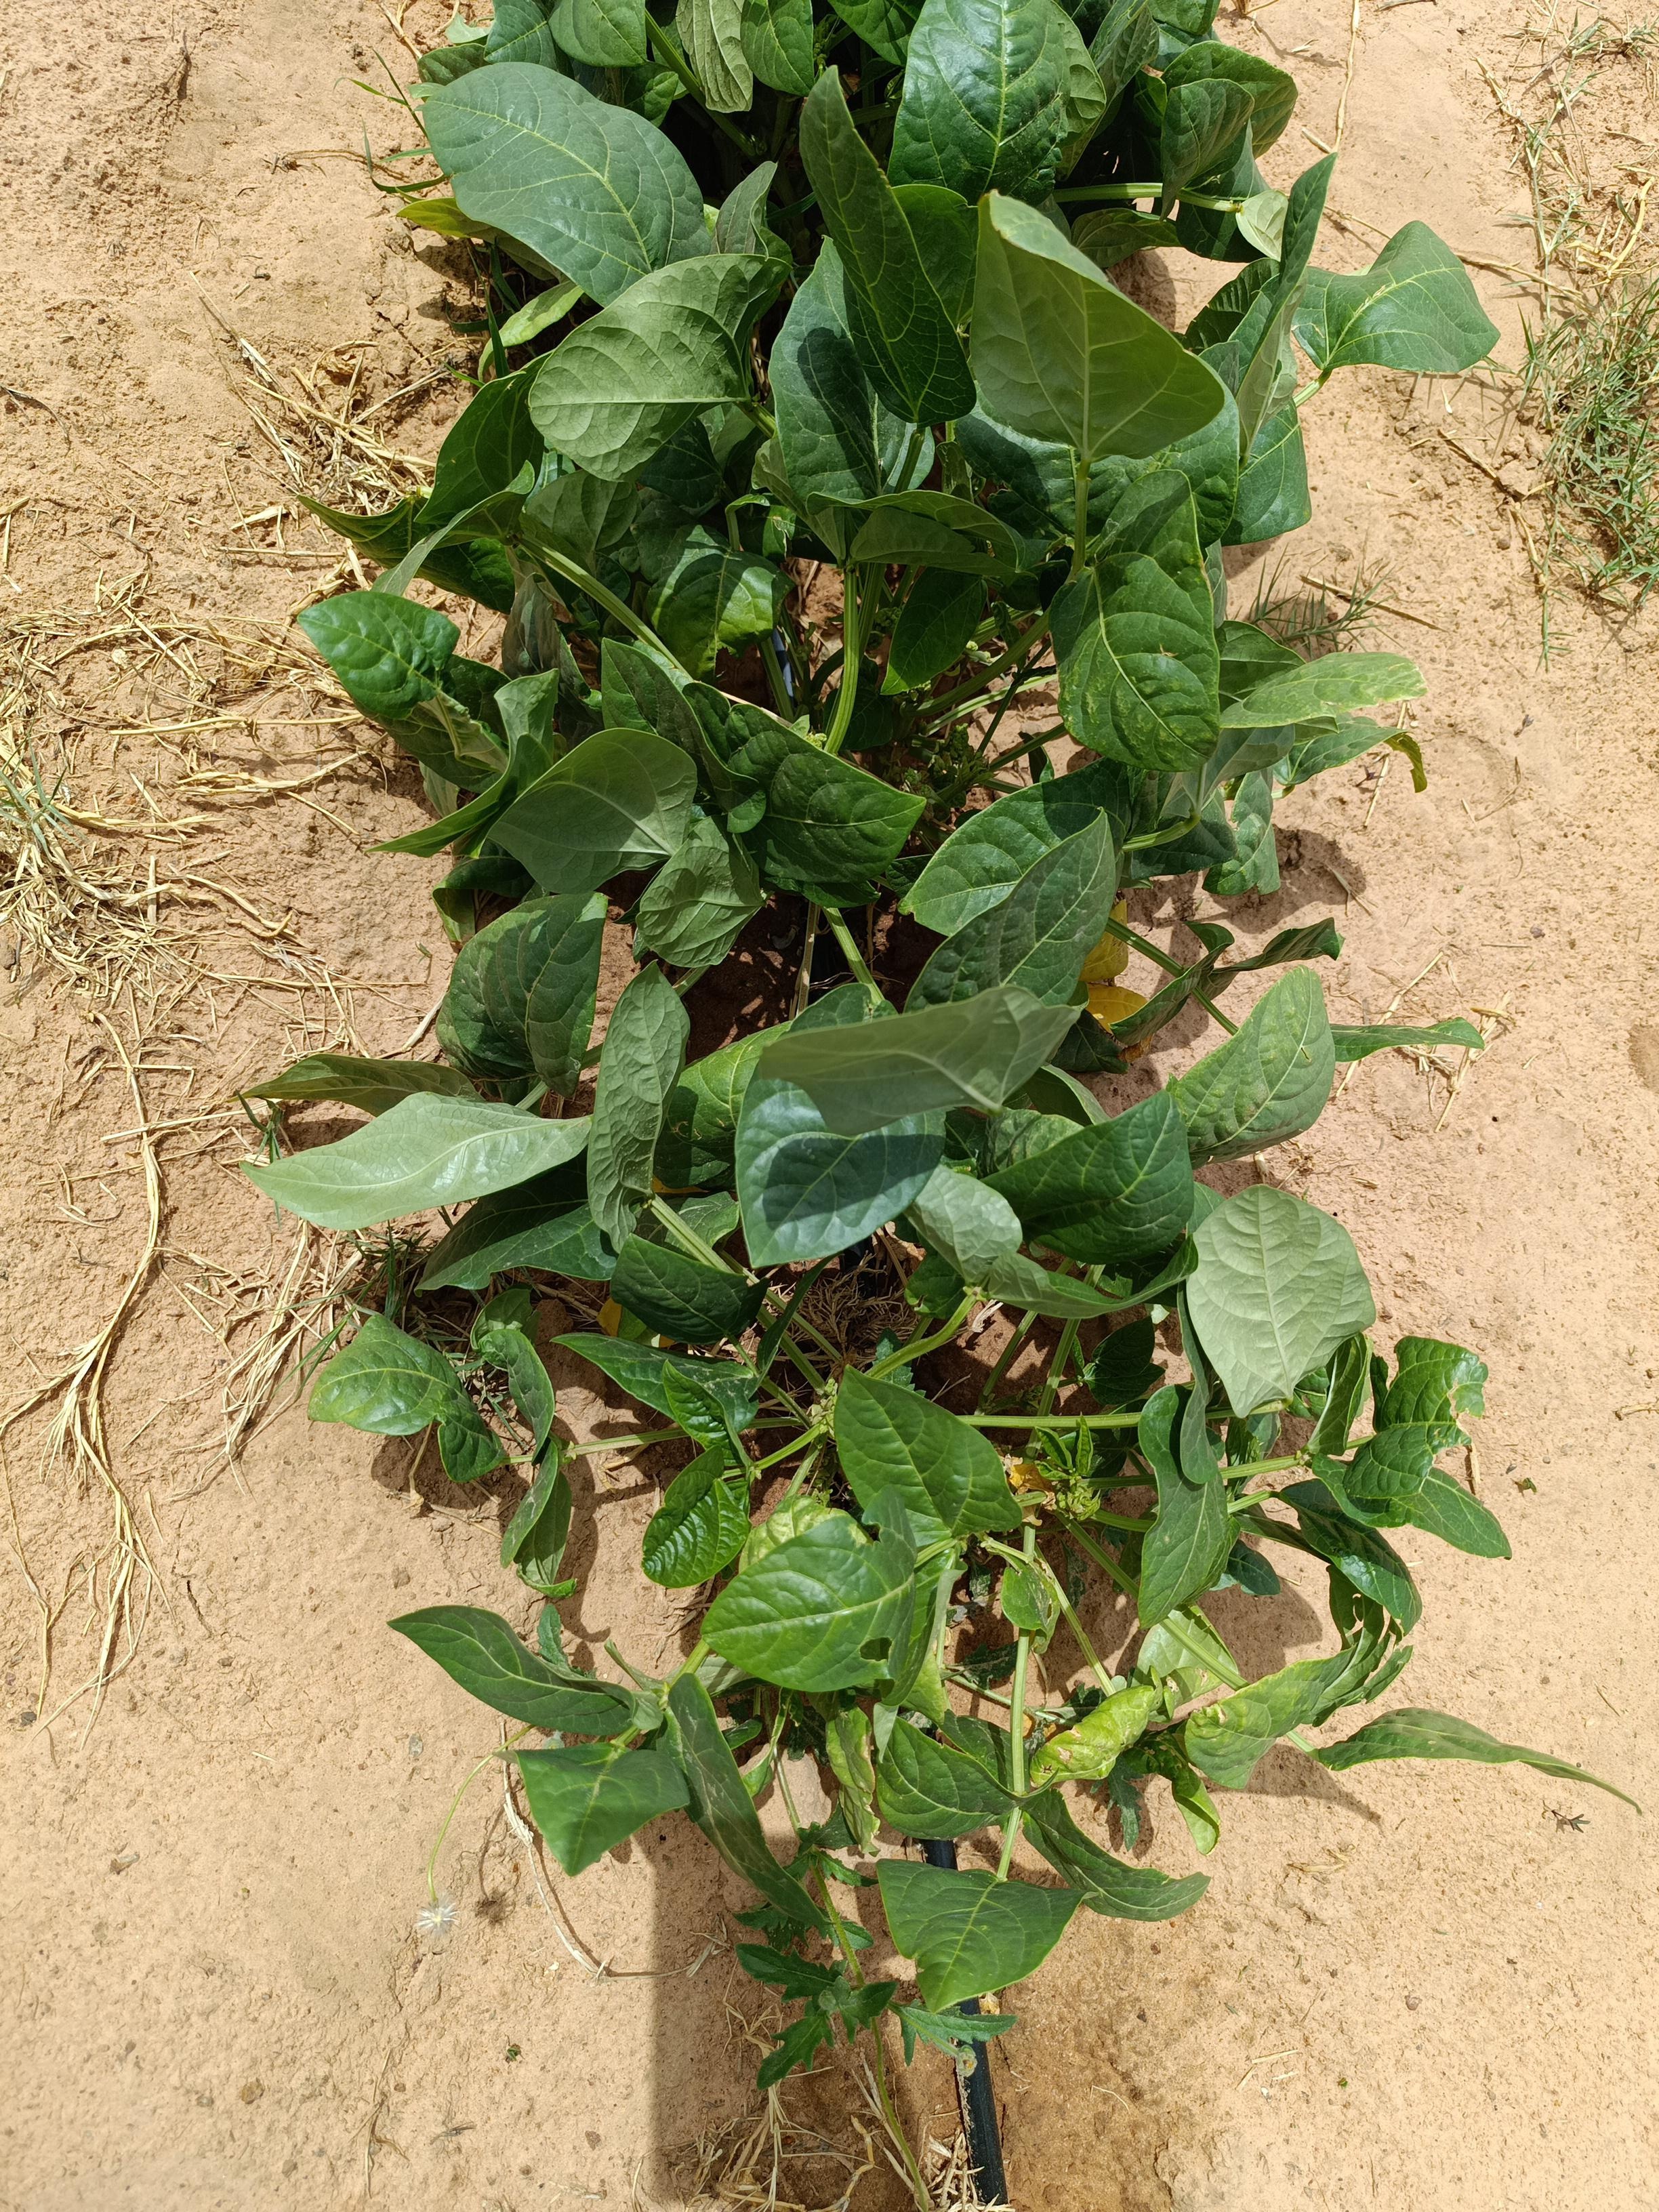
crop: cowpea
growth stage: flowering
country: Nigeria
